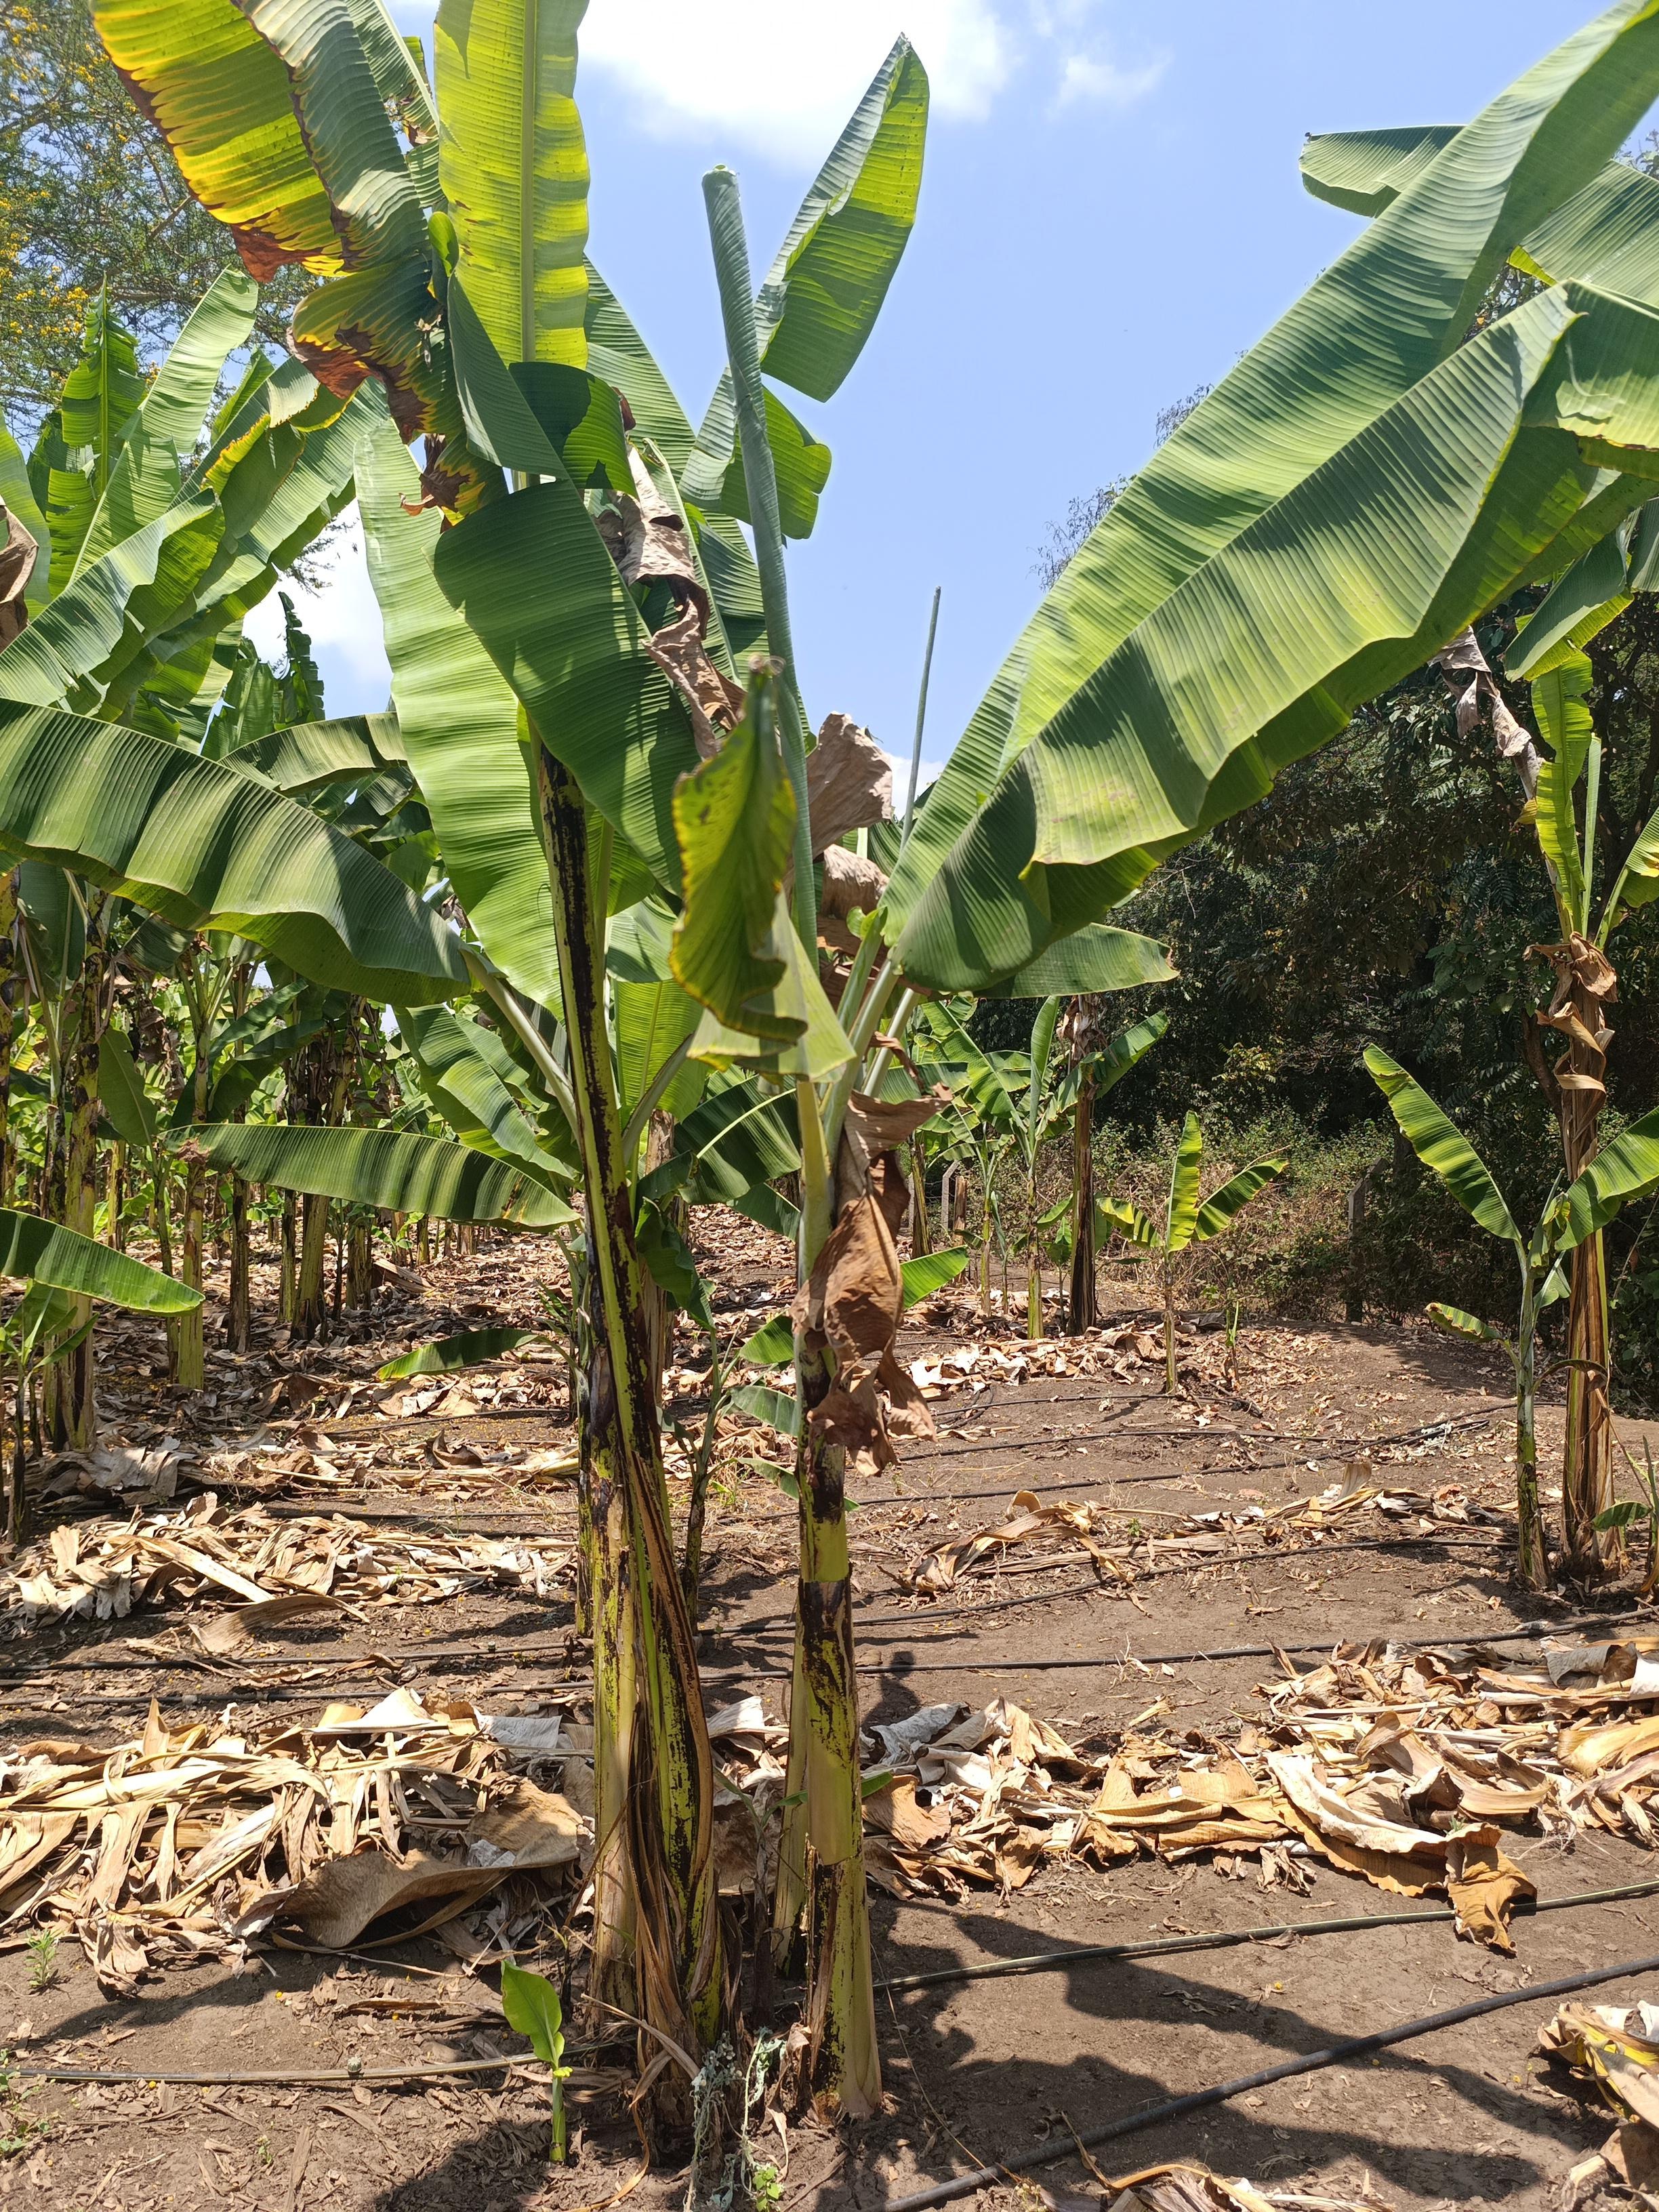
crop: banana
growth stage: vegetative
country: Tanzania
